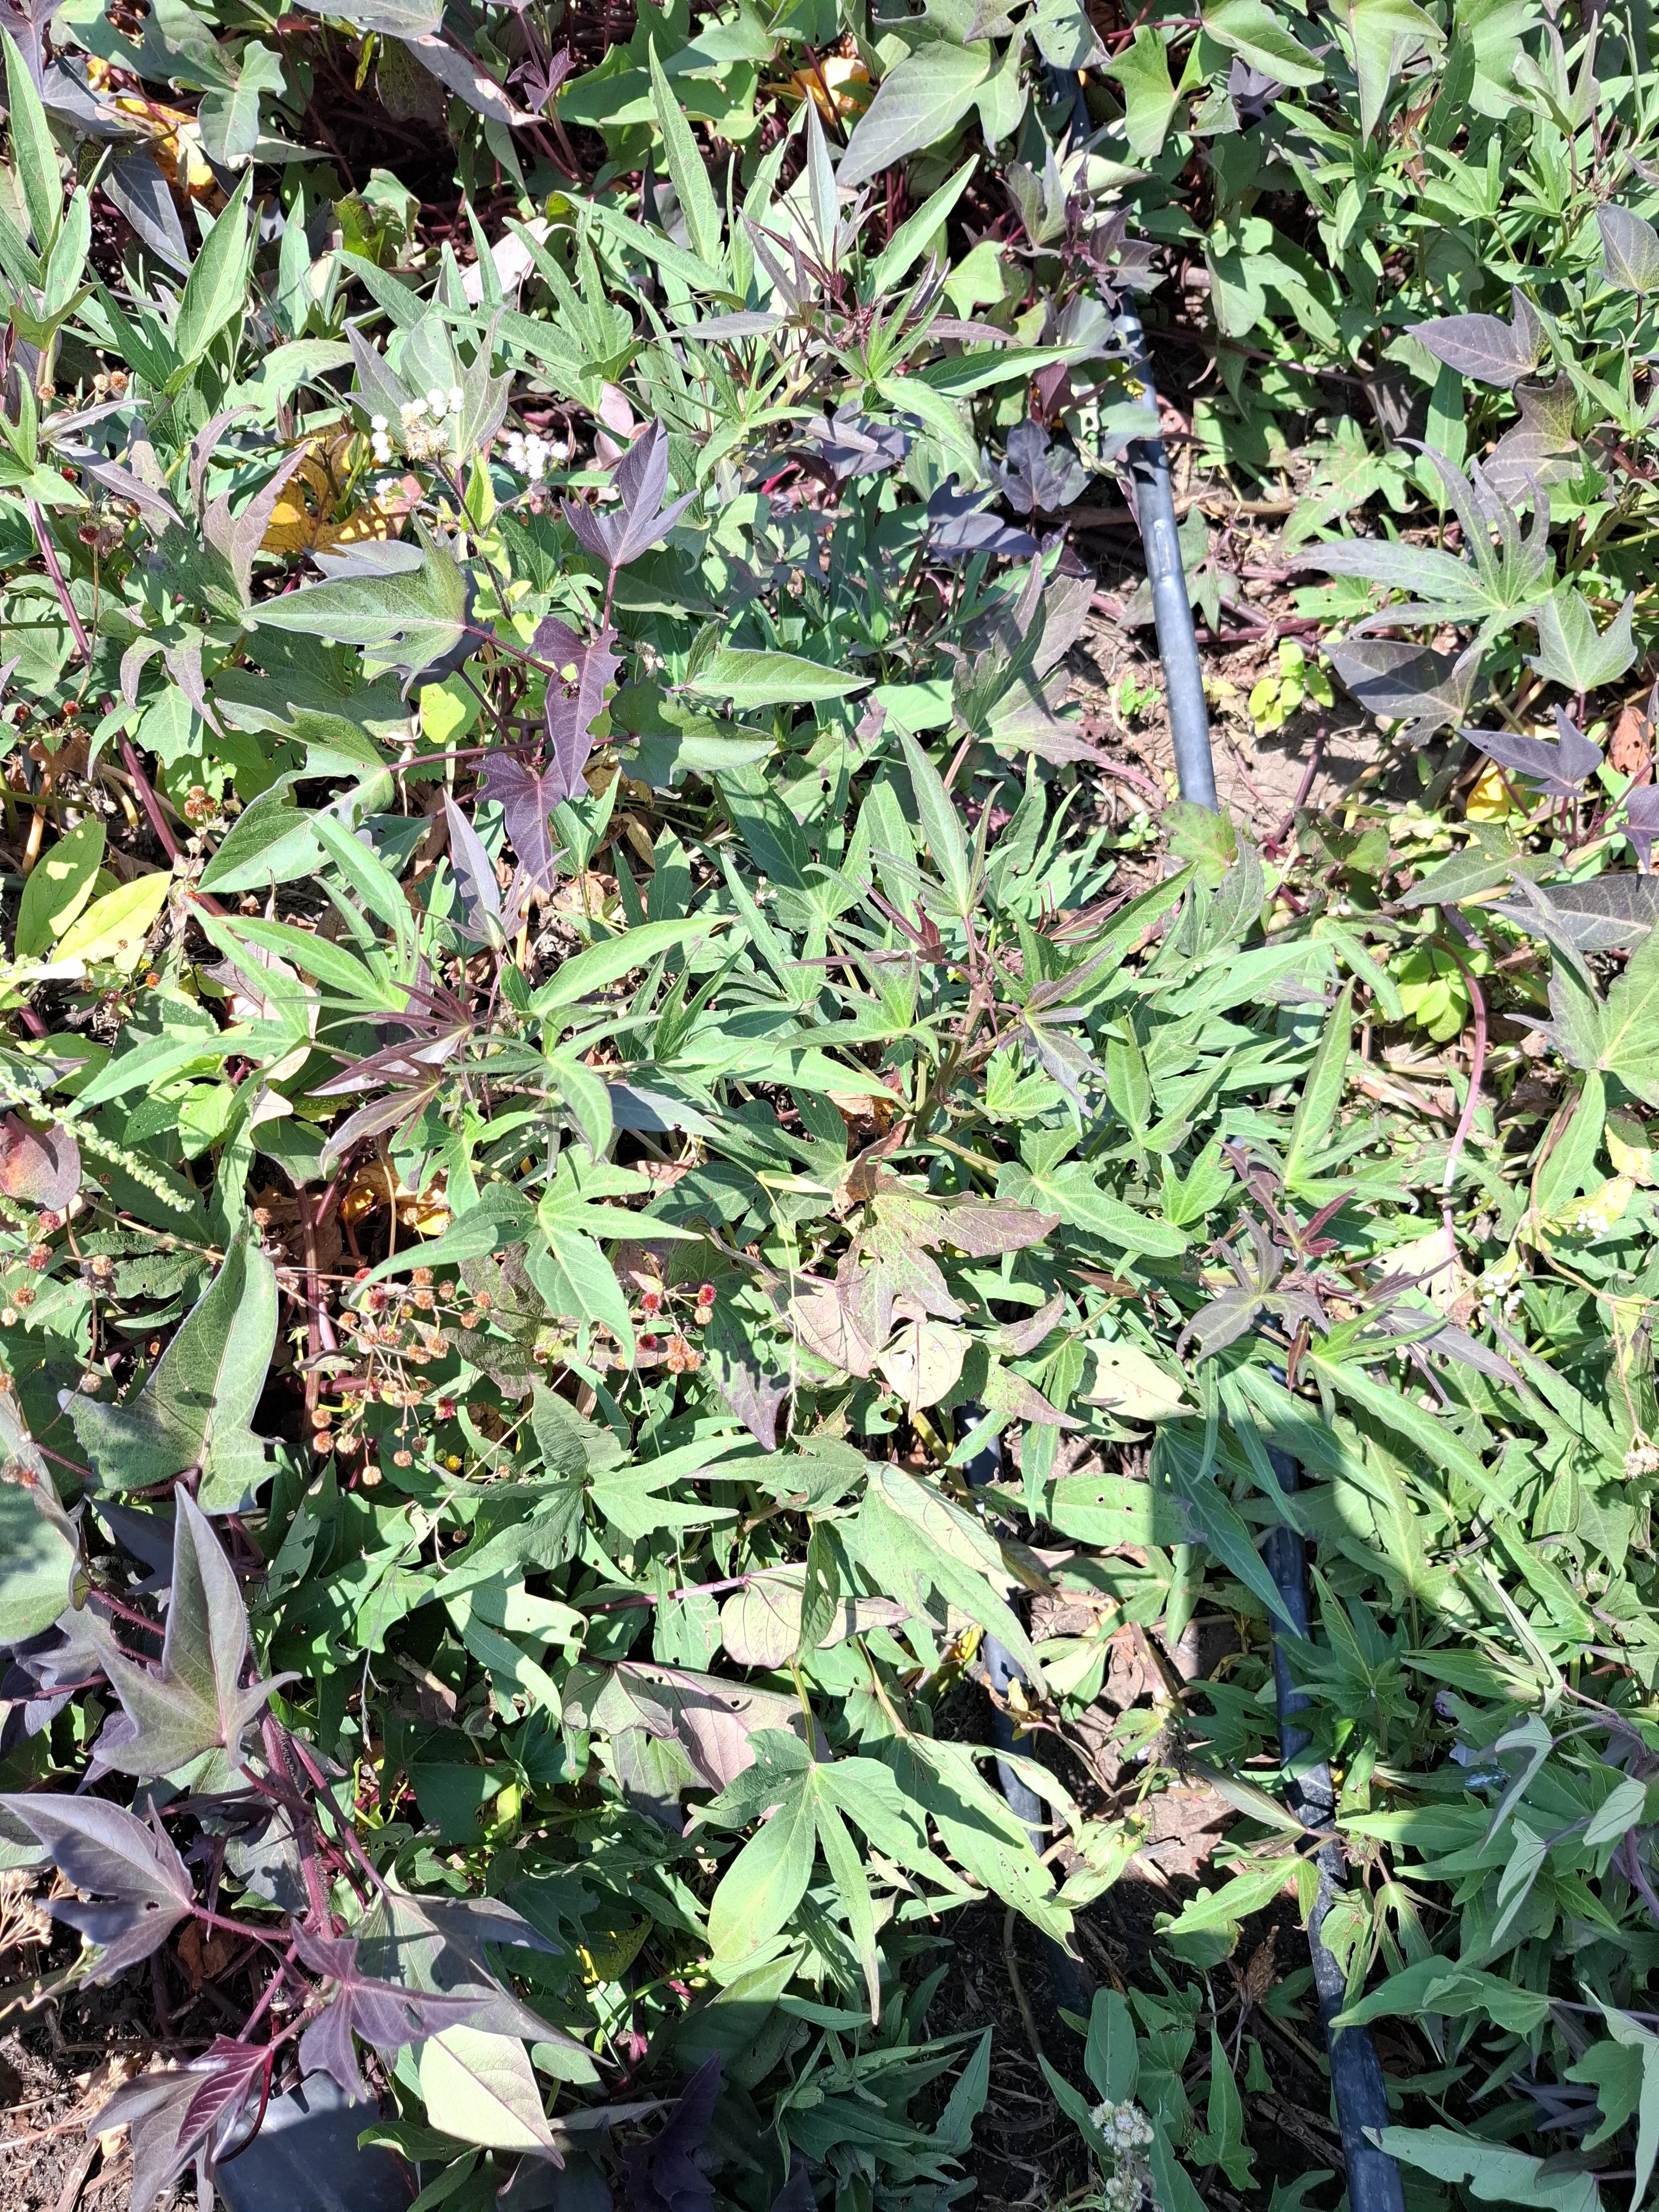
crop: sweet potato
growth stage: flowering
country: Tanzania
